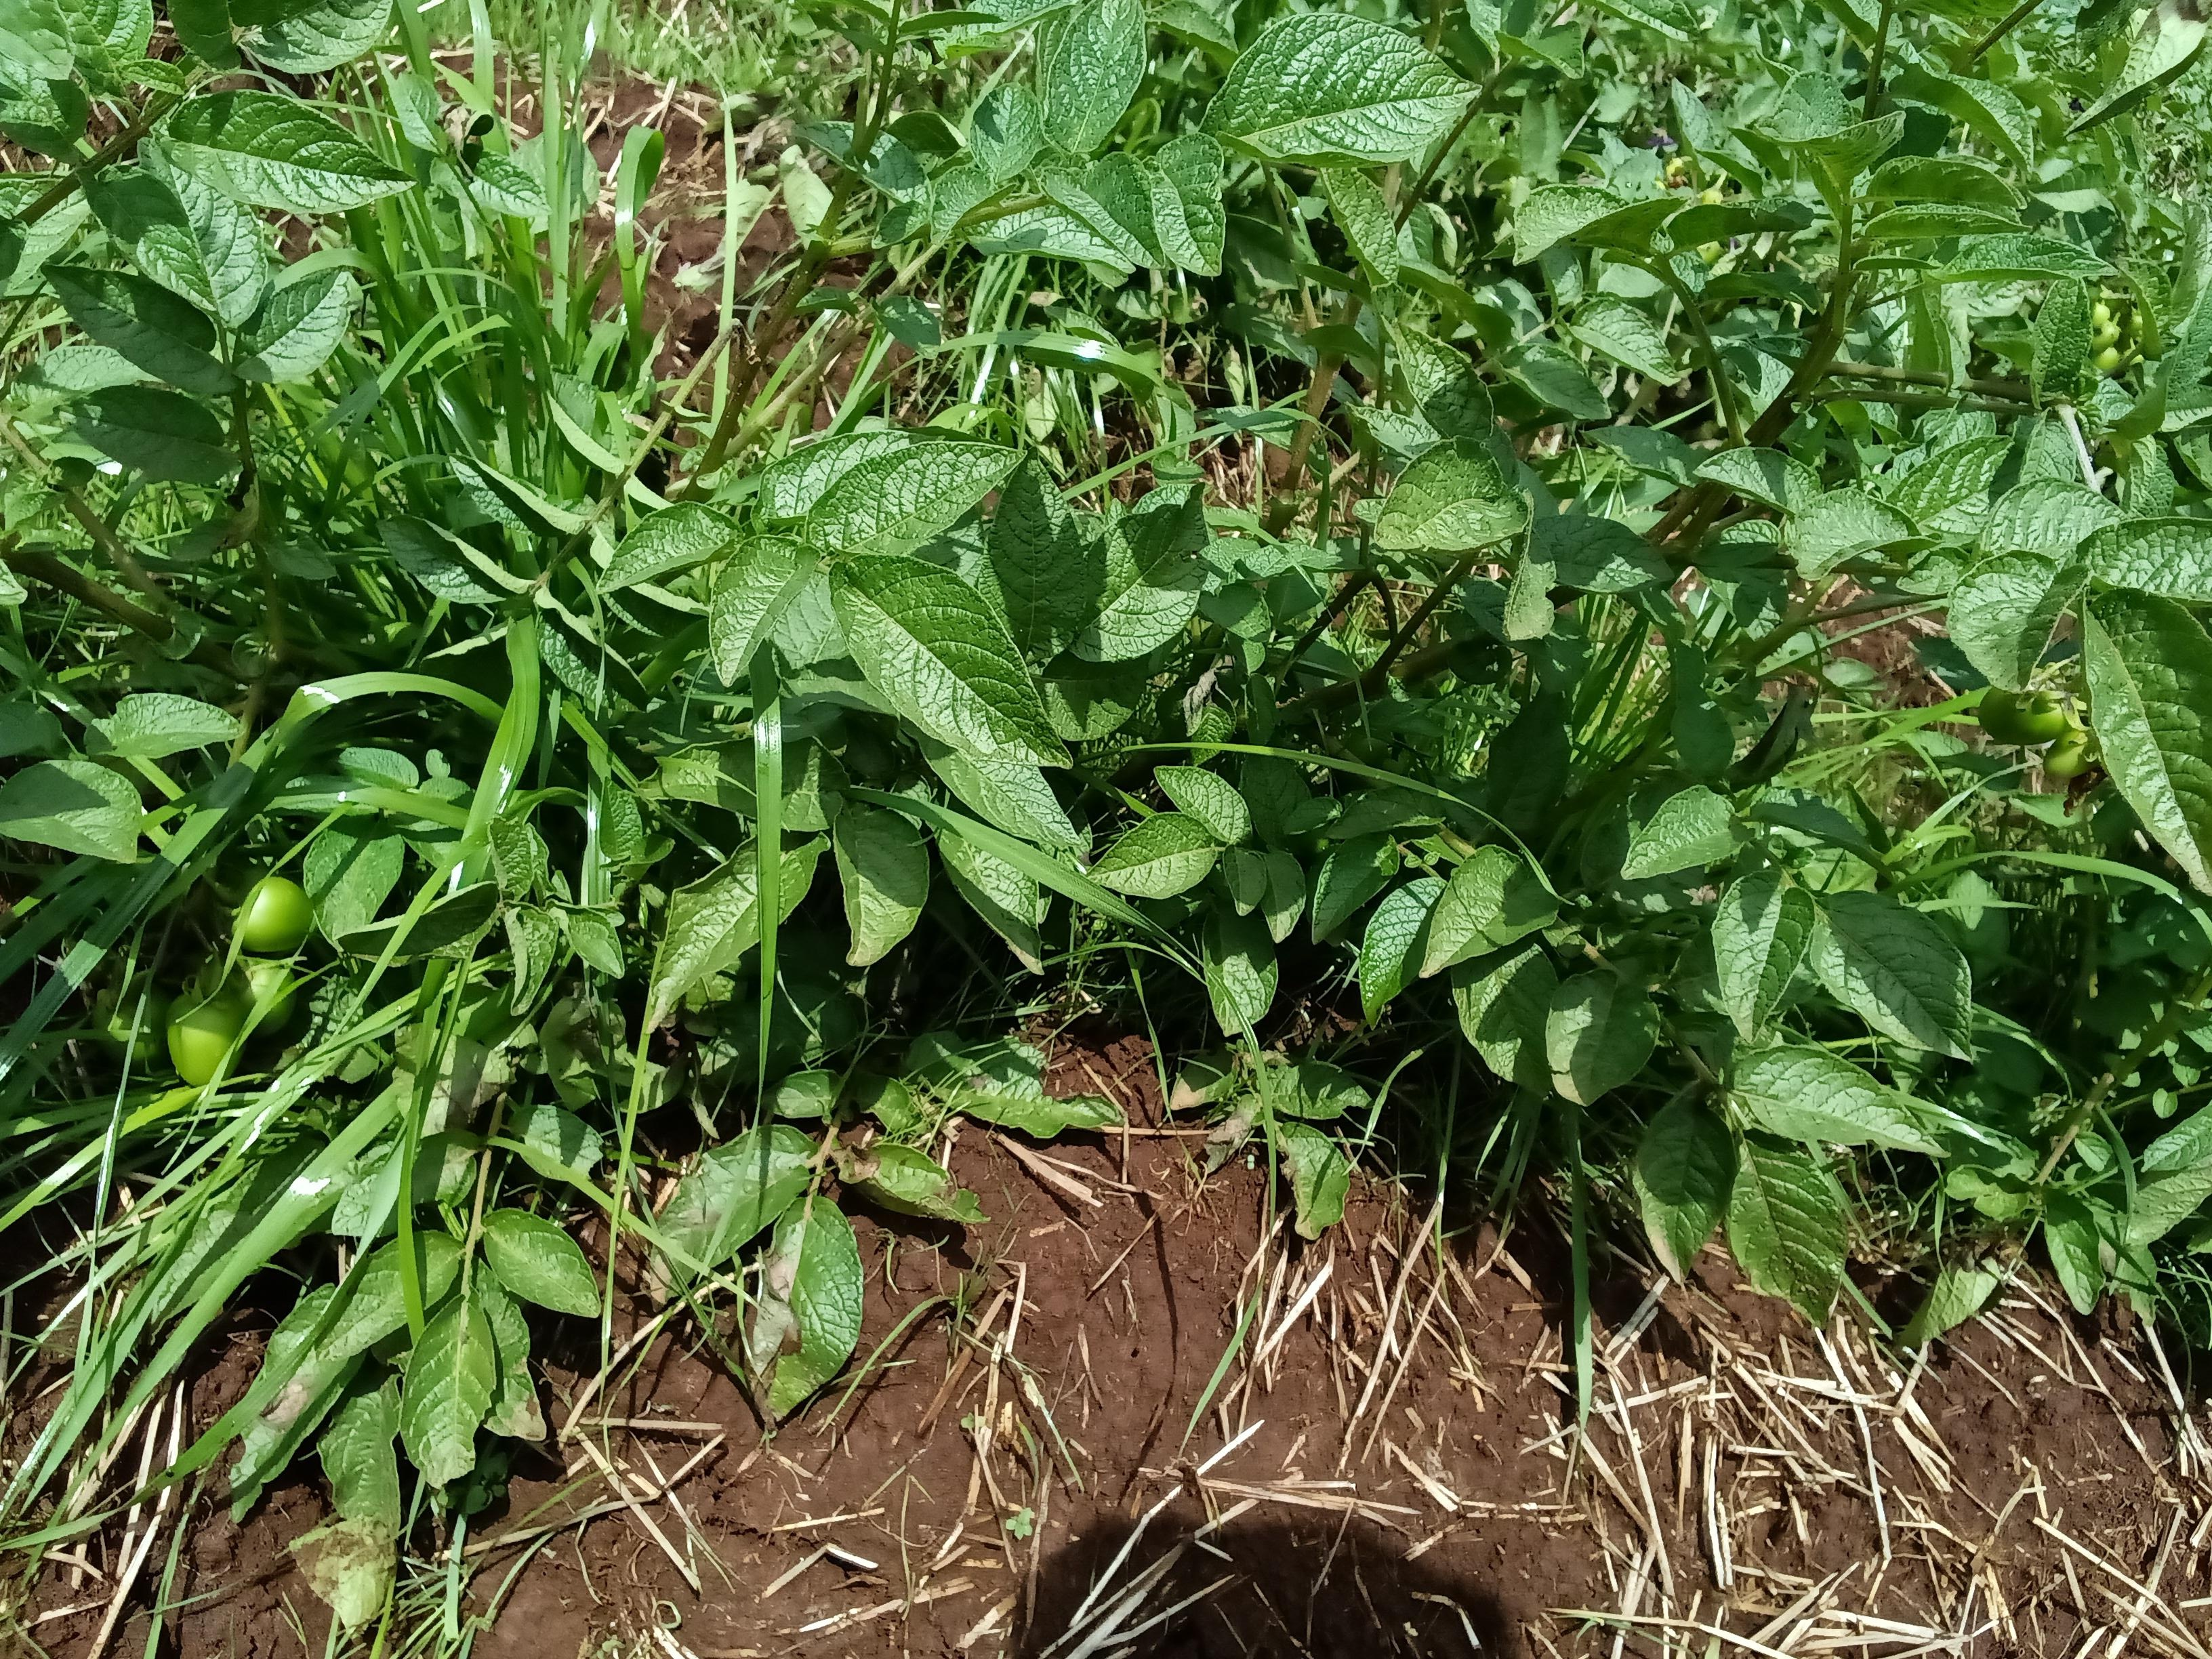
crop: potato
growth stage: flowering
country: Kenya
